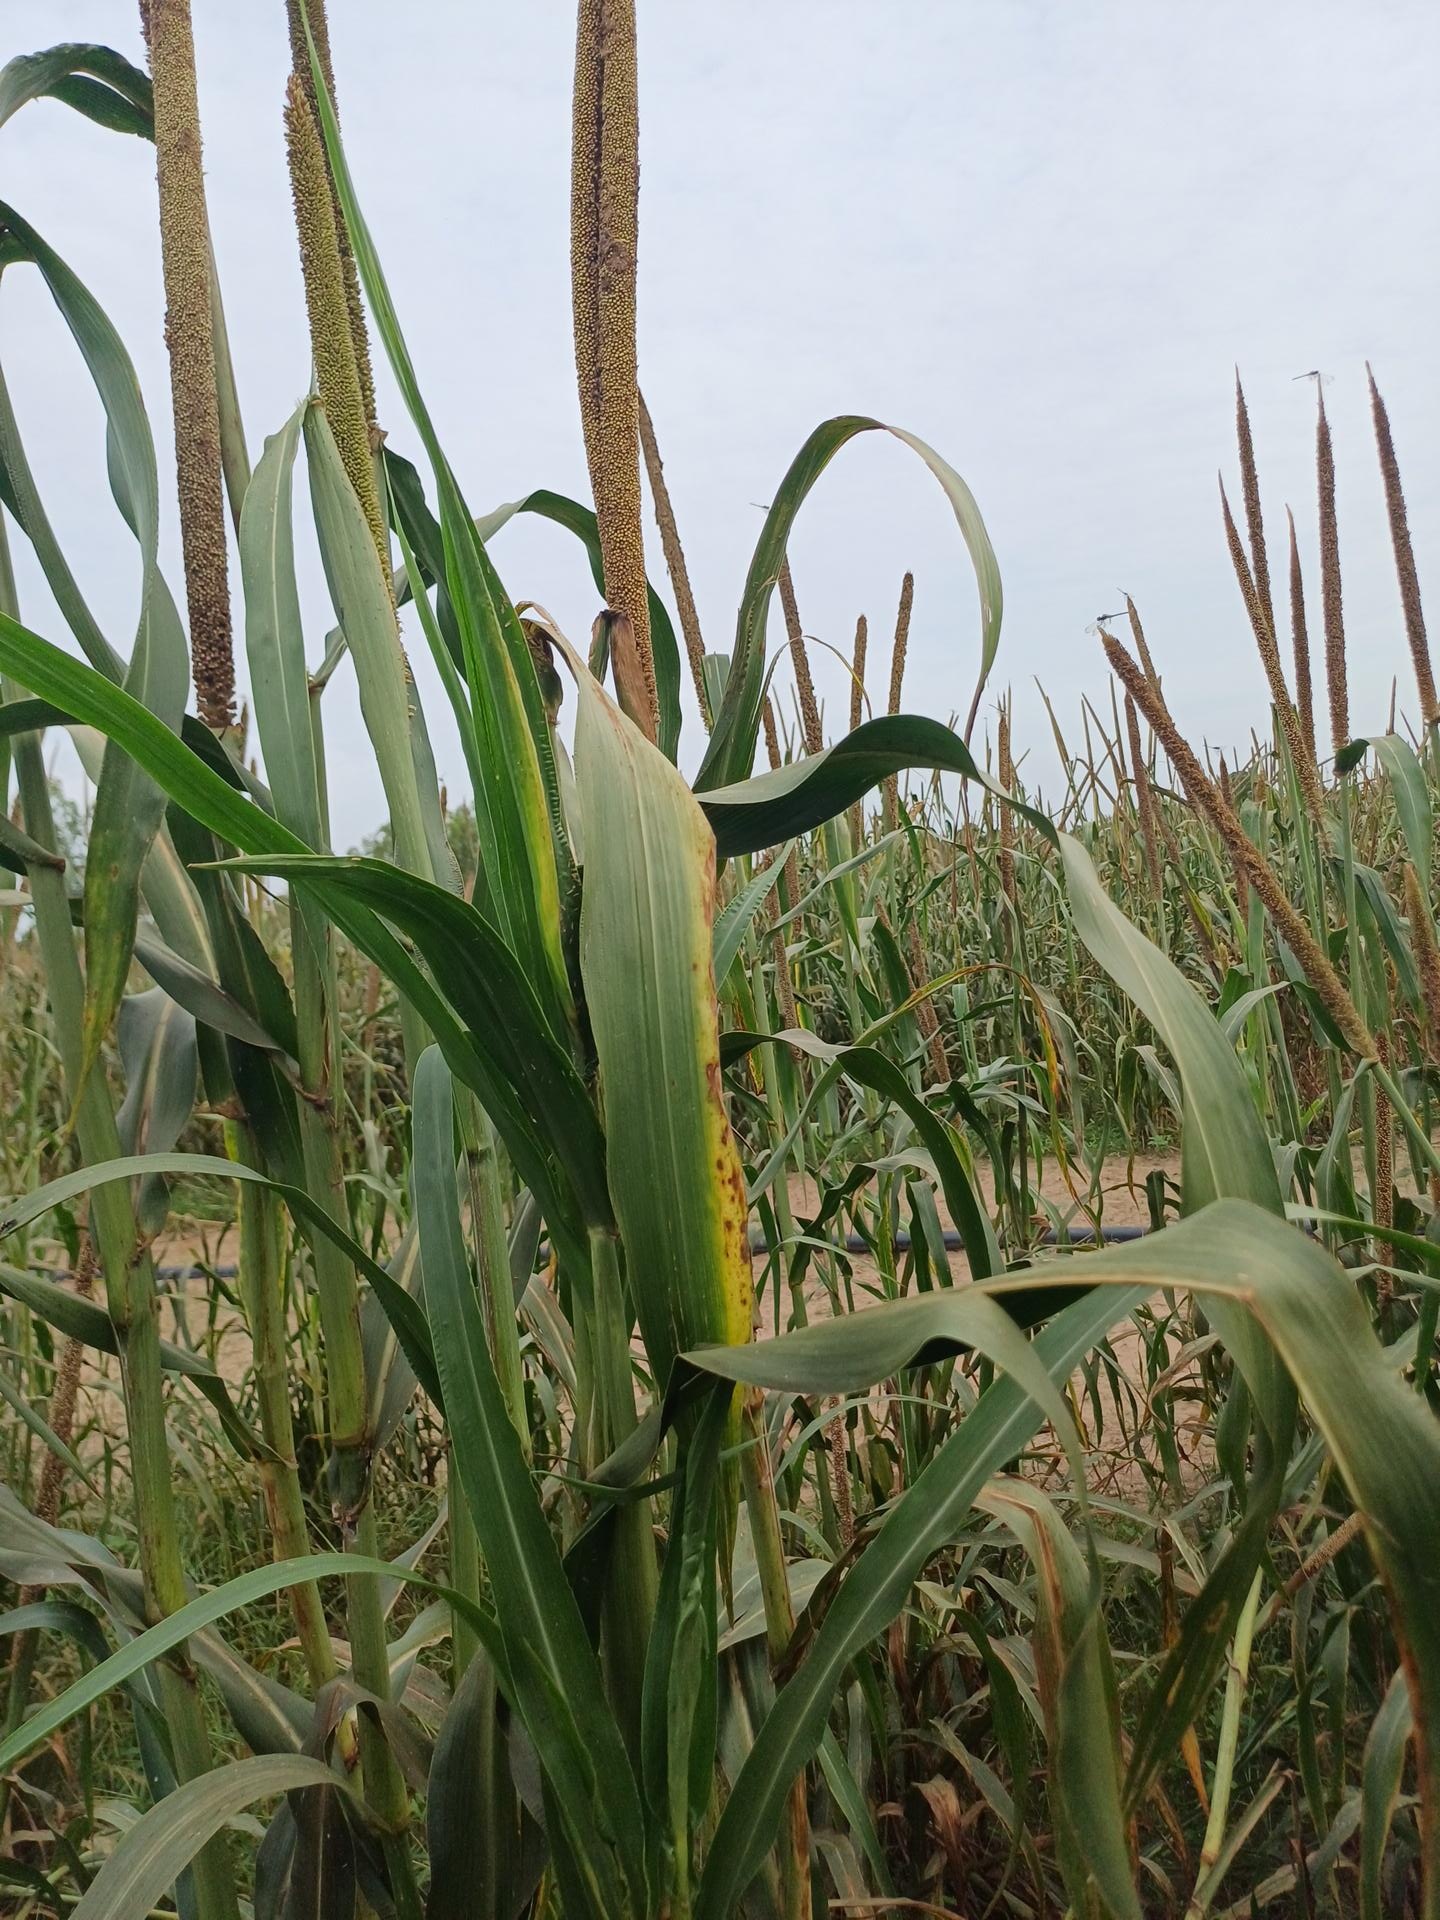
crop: pearl millet
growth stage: filling grain
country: Senegal
